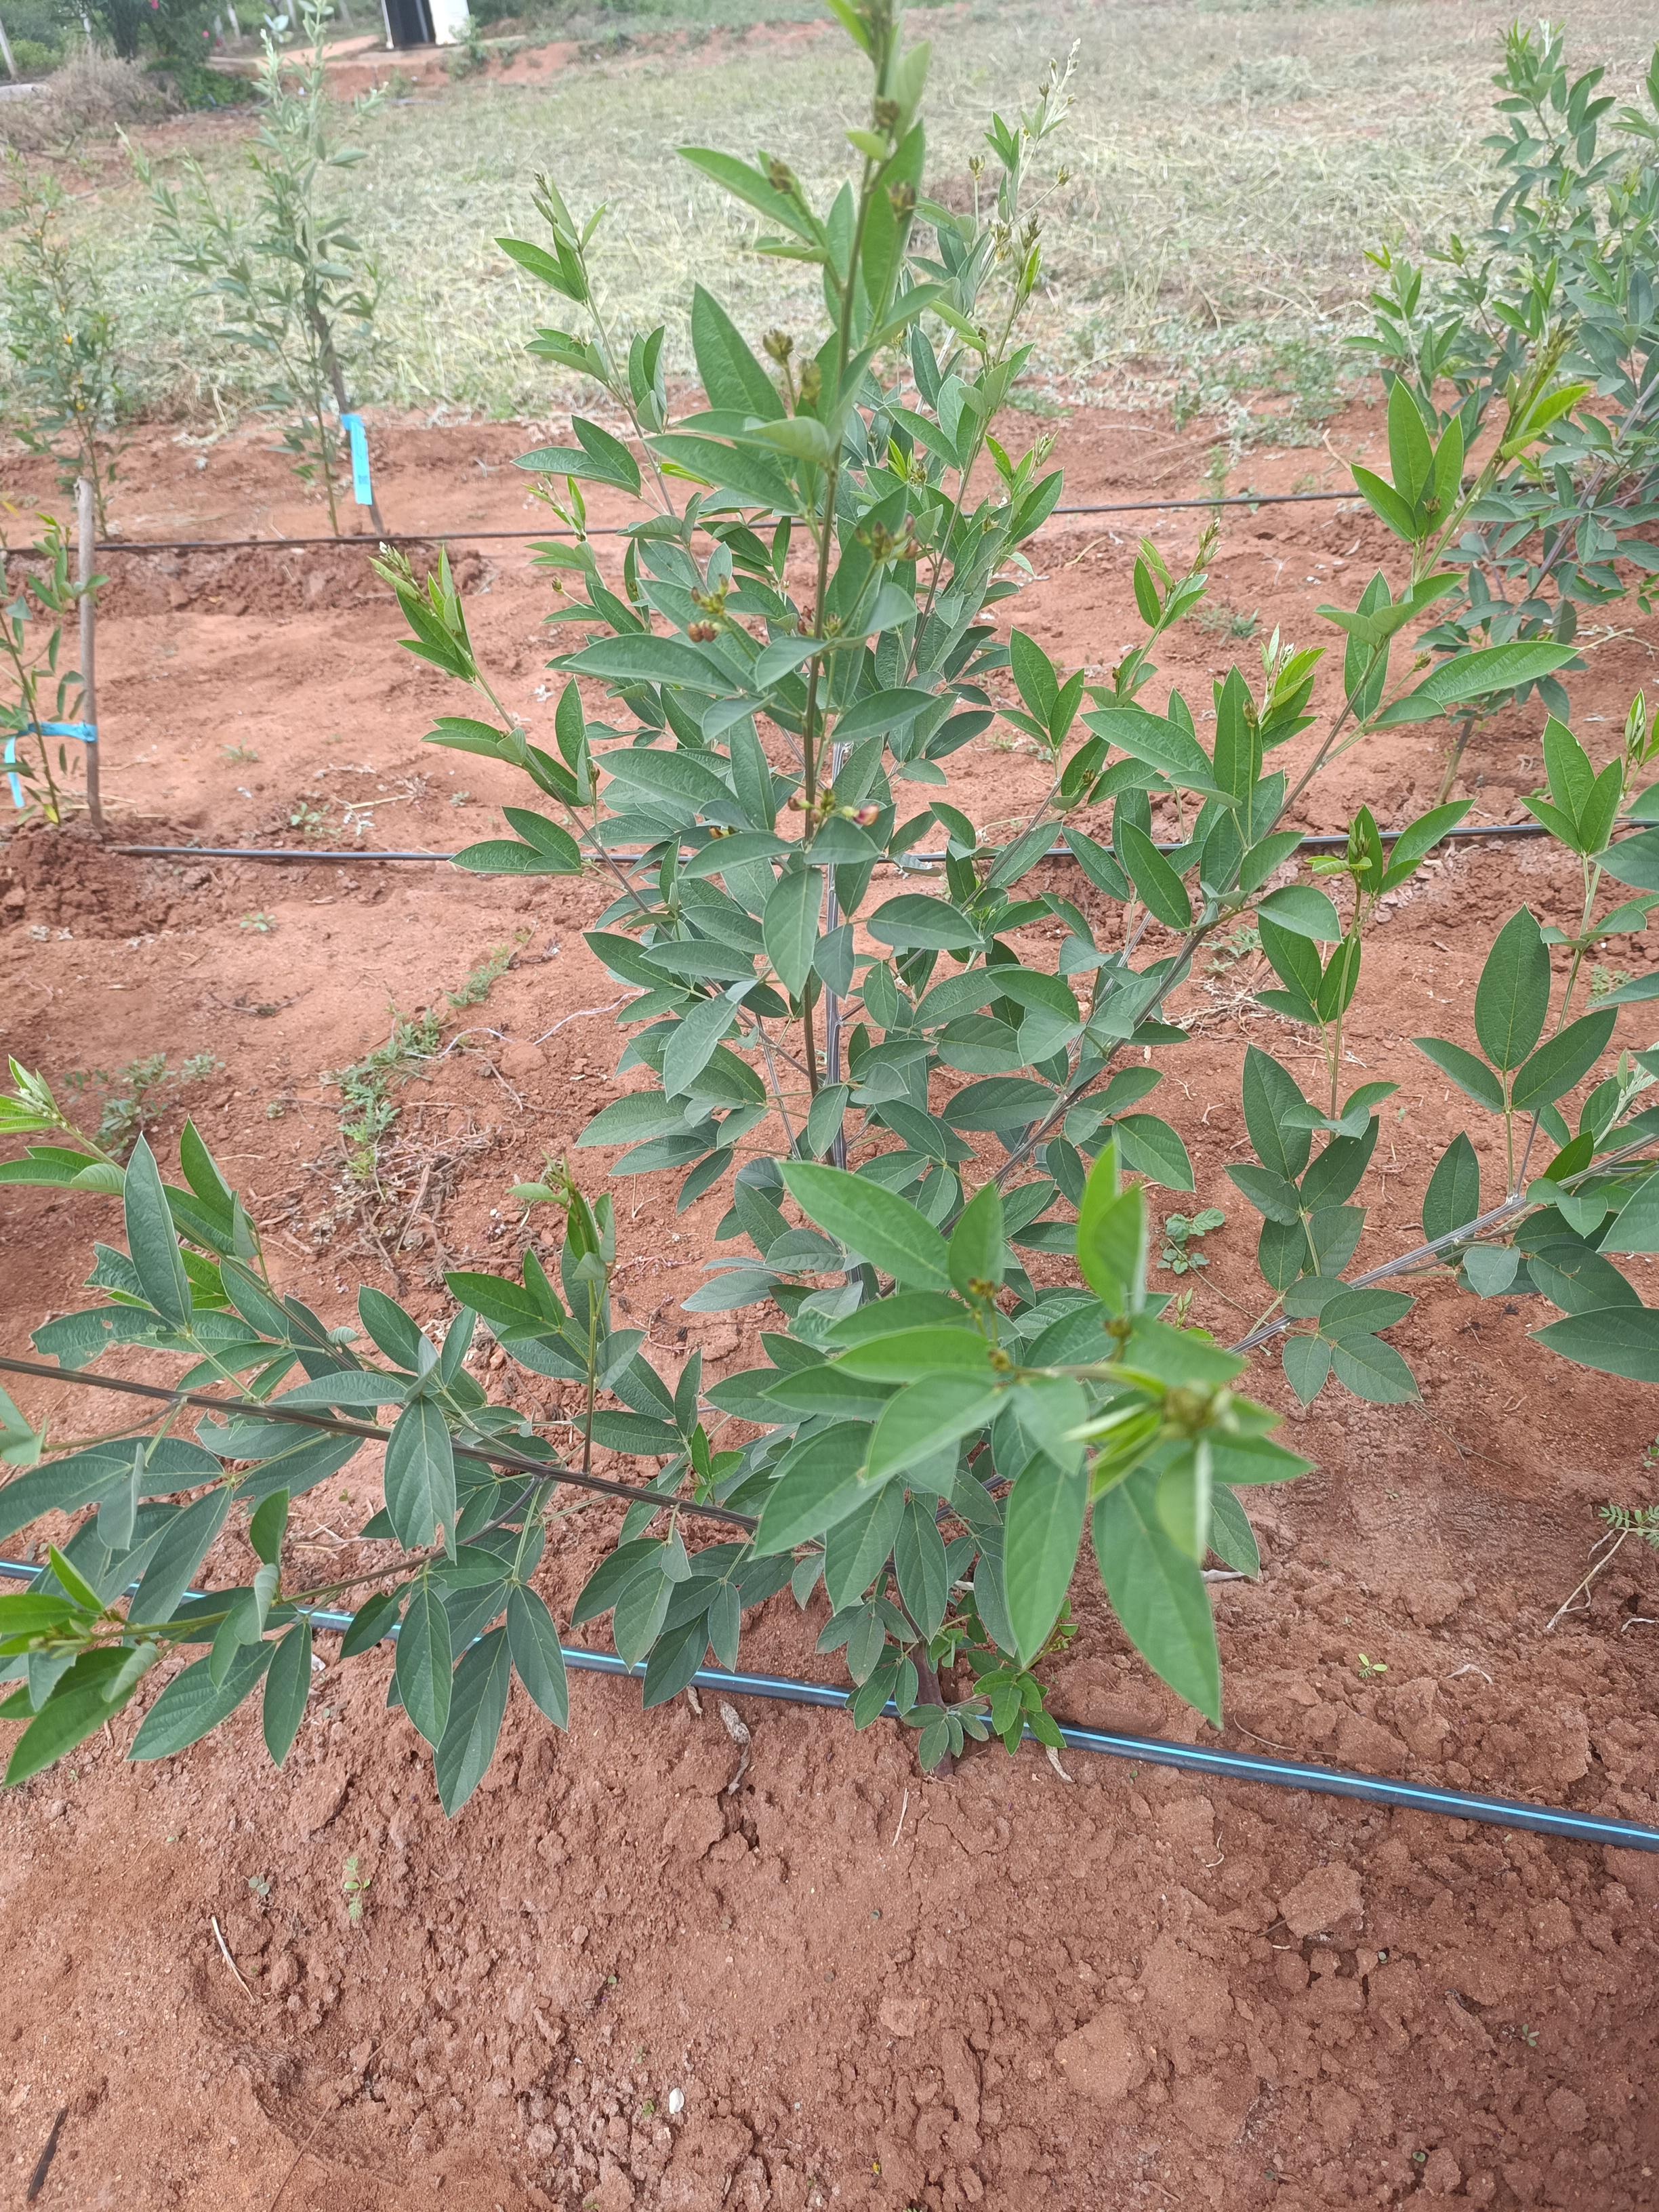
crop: pigeonpea
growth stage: flowering
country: Kenya
